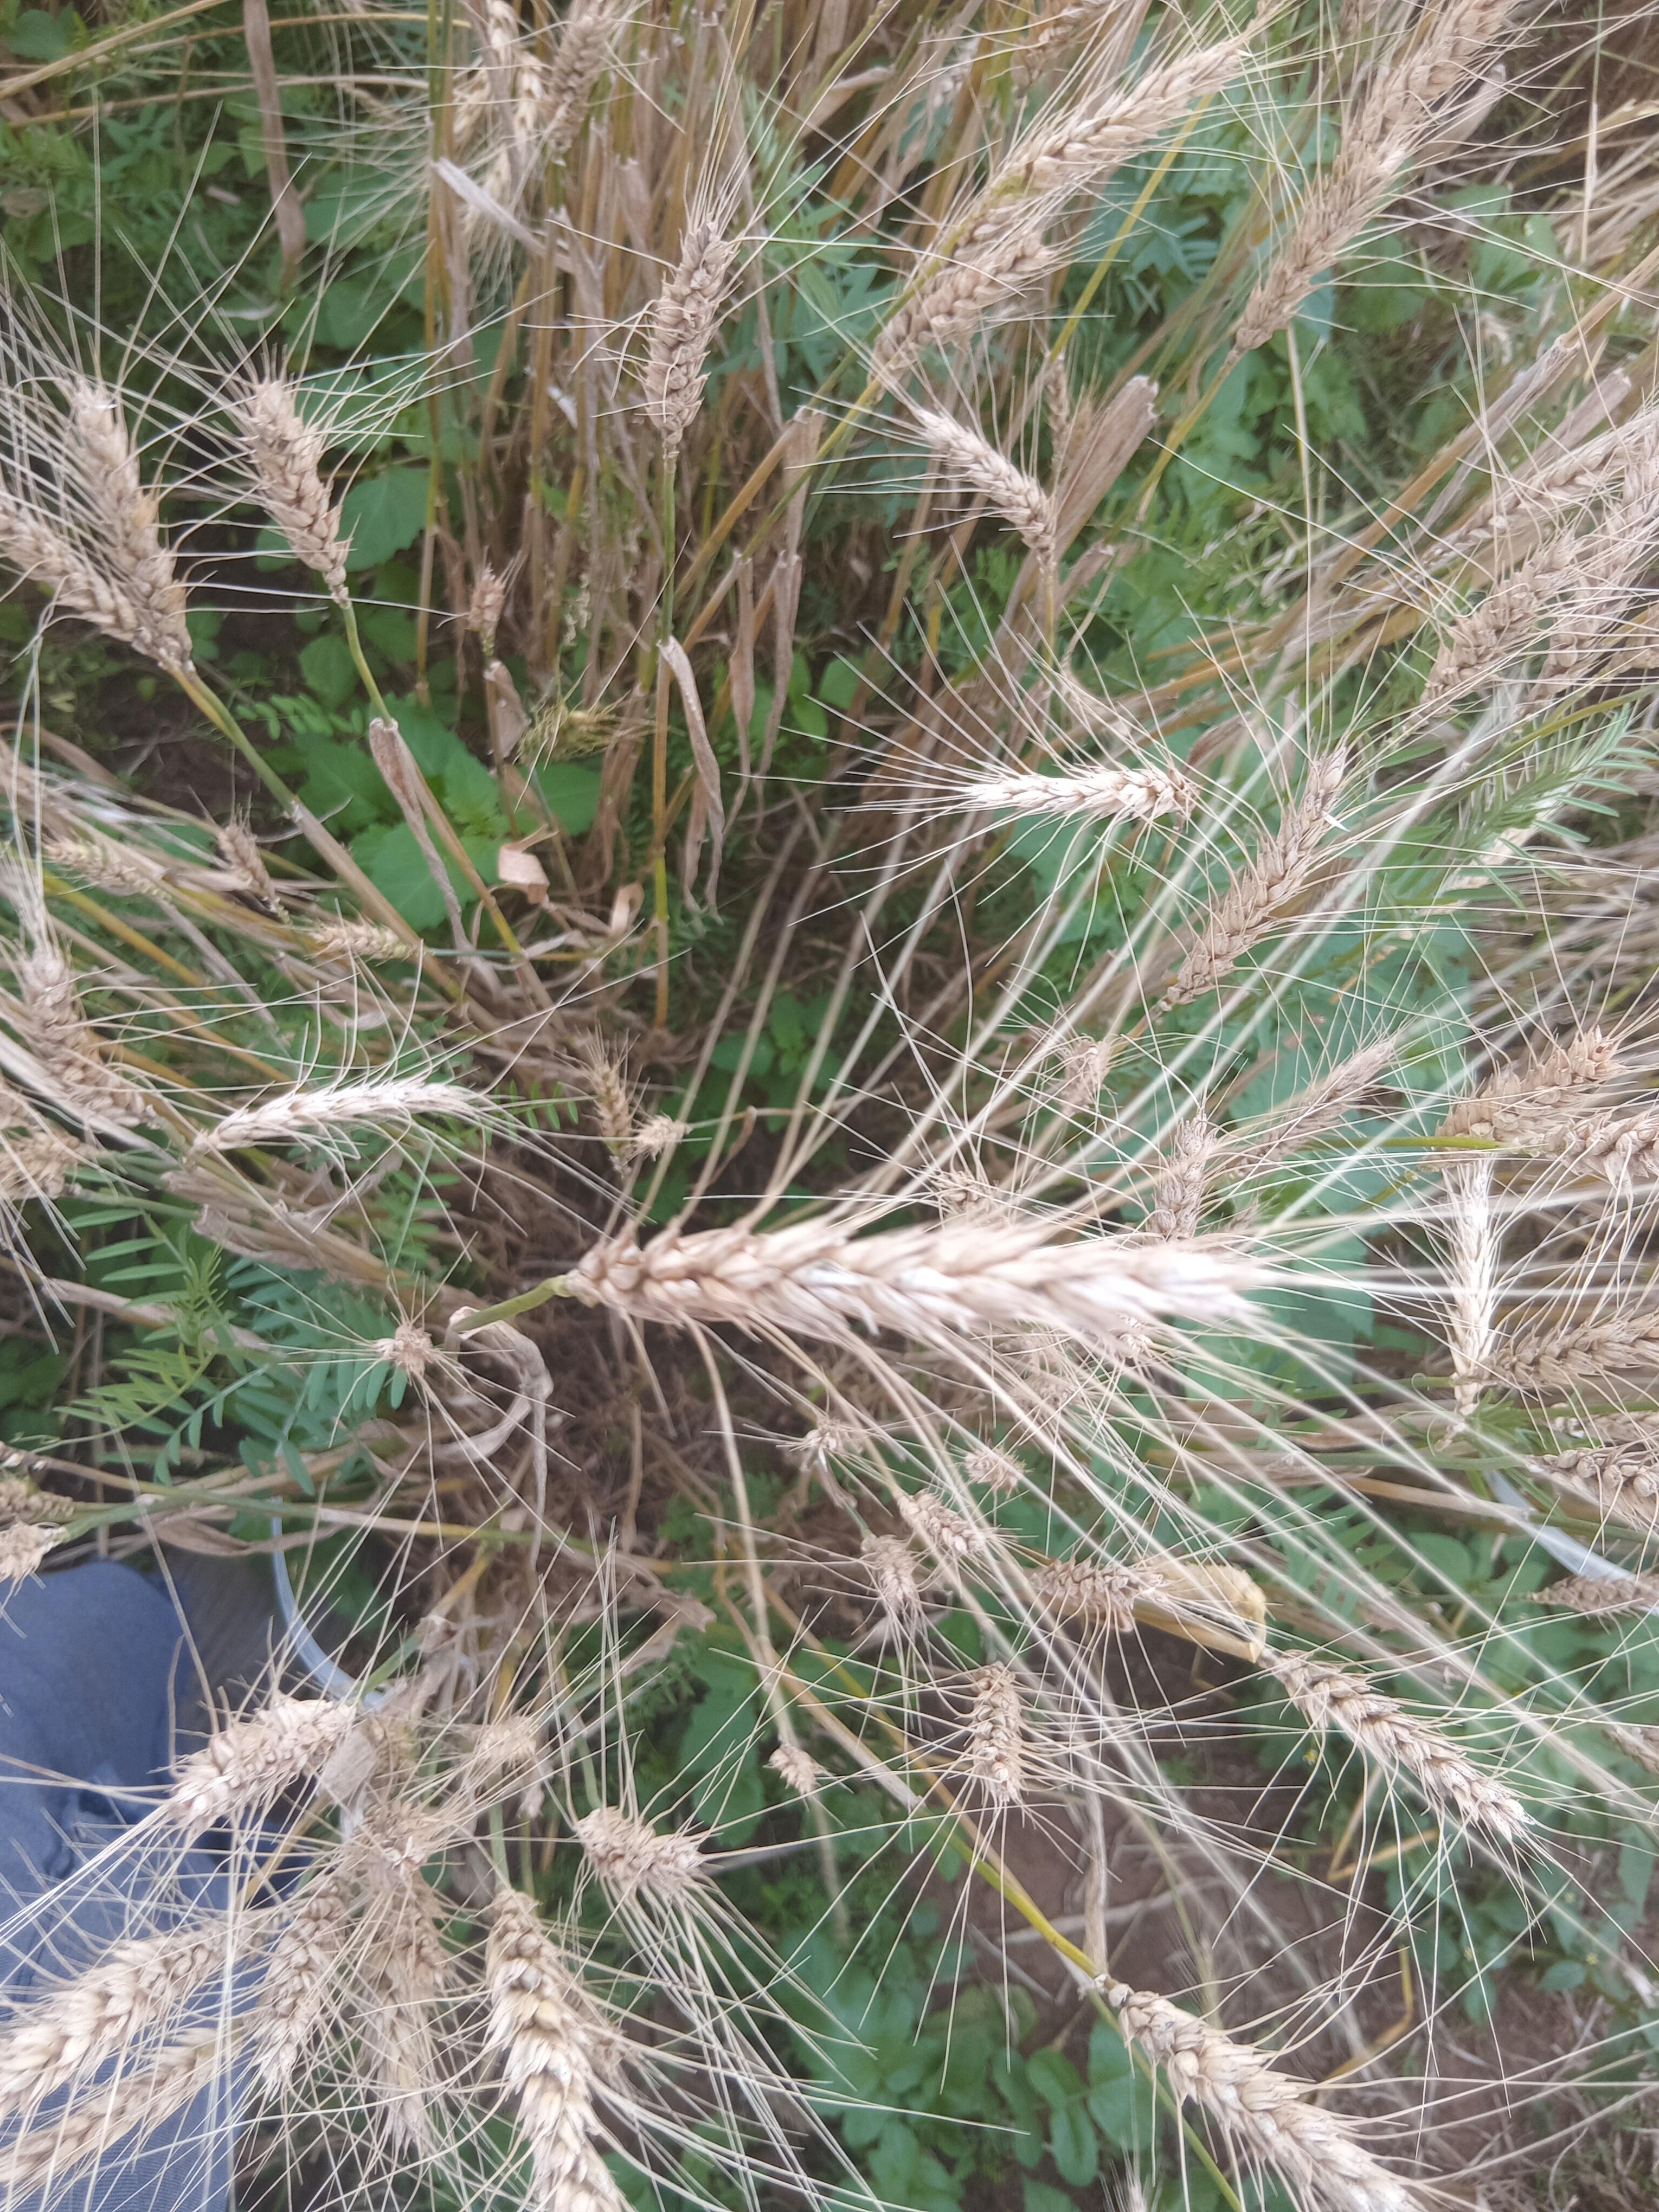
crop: wheat
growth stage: maturity
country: Kenya
